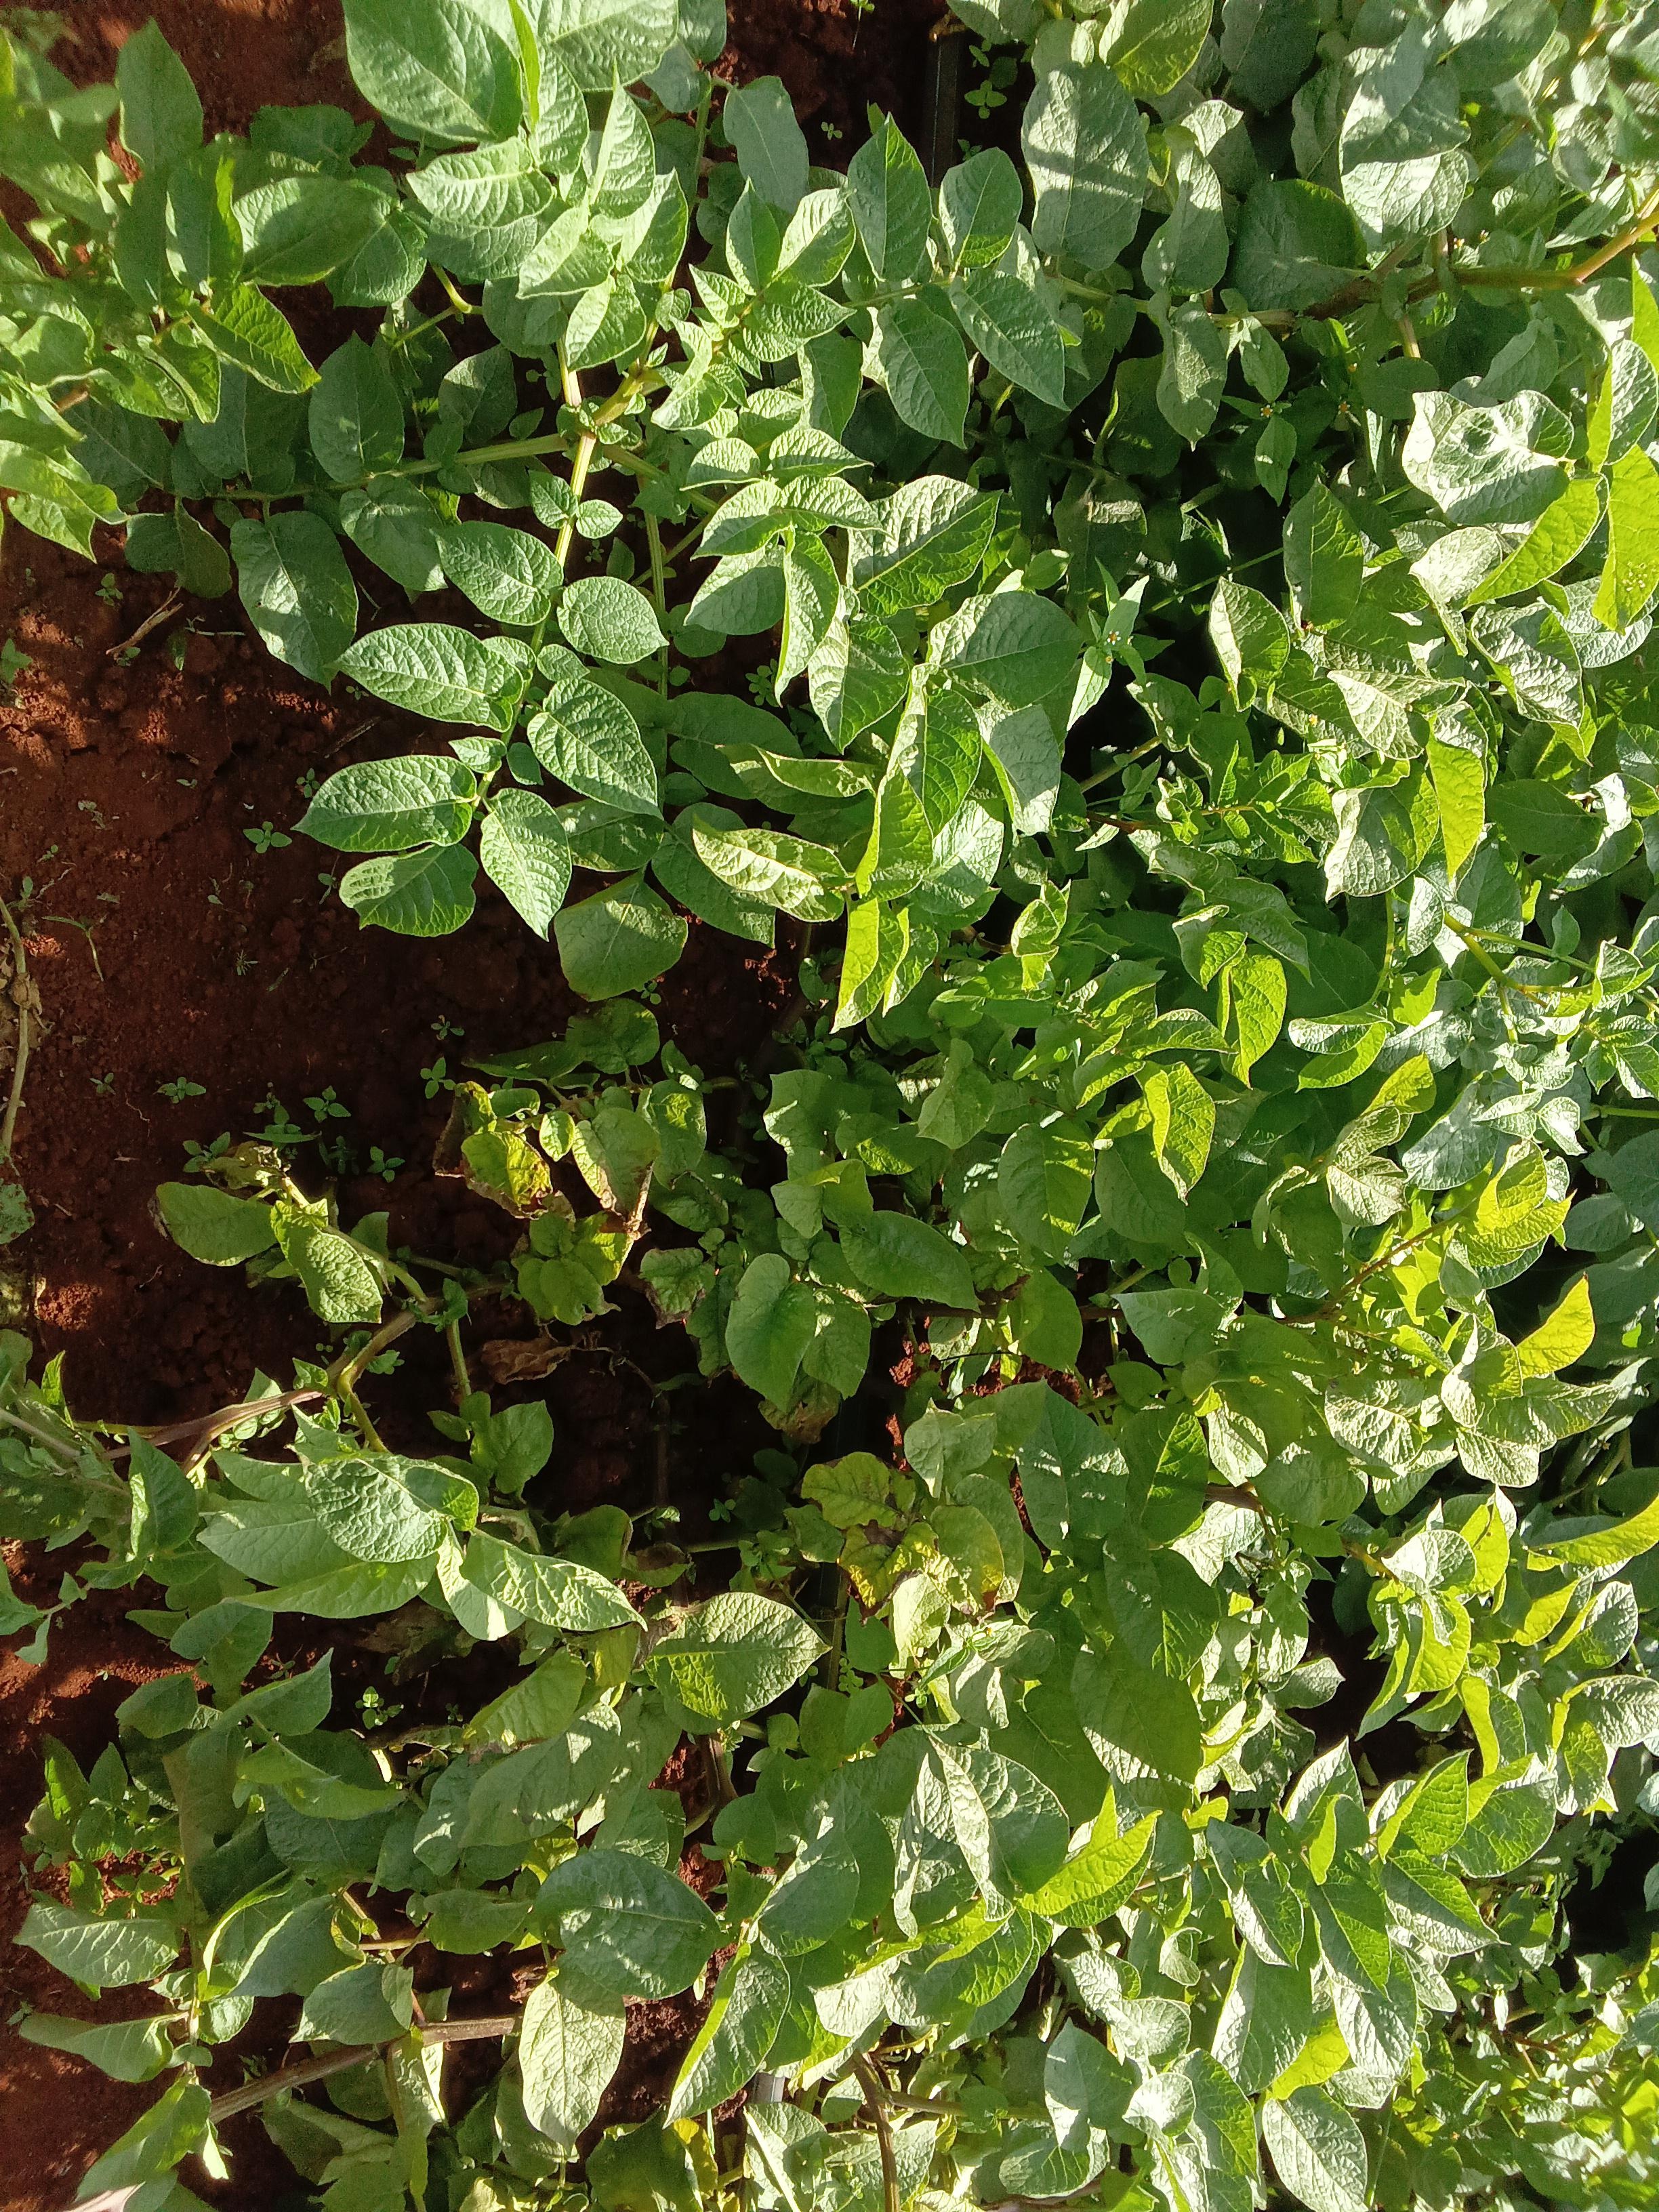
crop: potato
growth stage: flowering
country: Kenya
